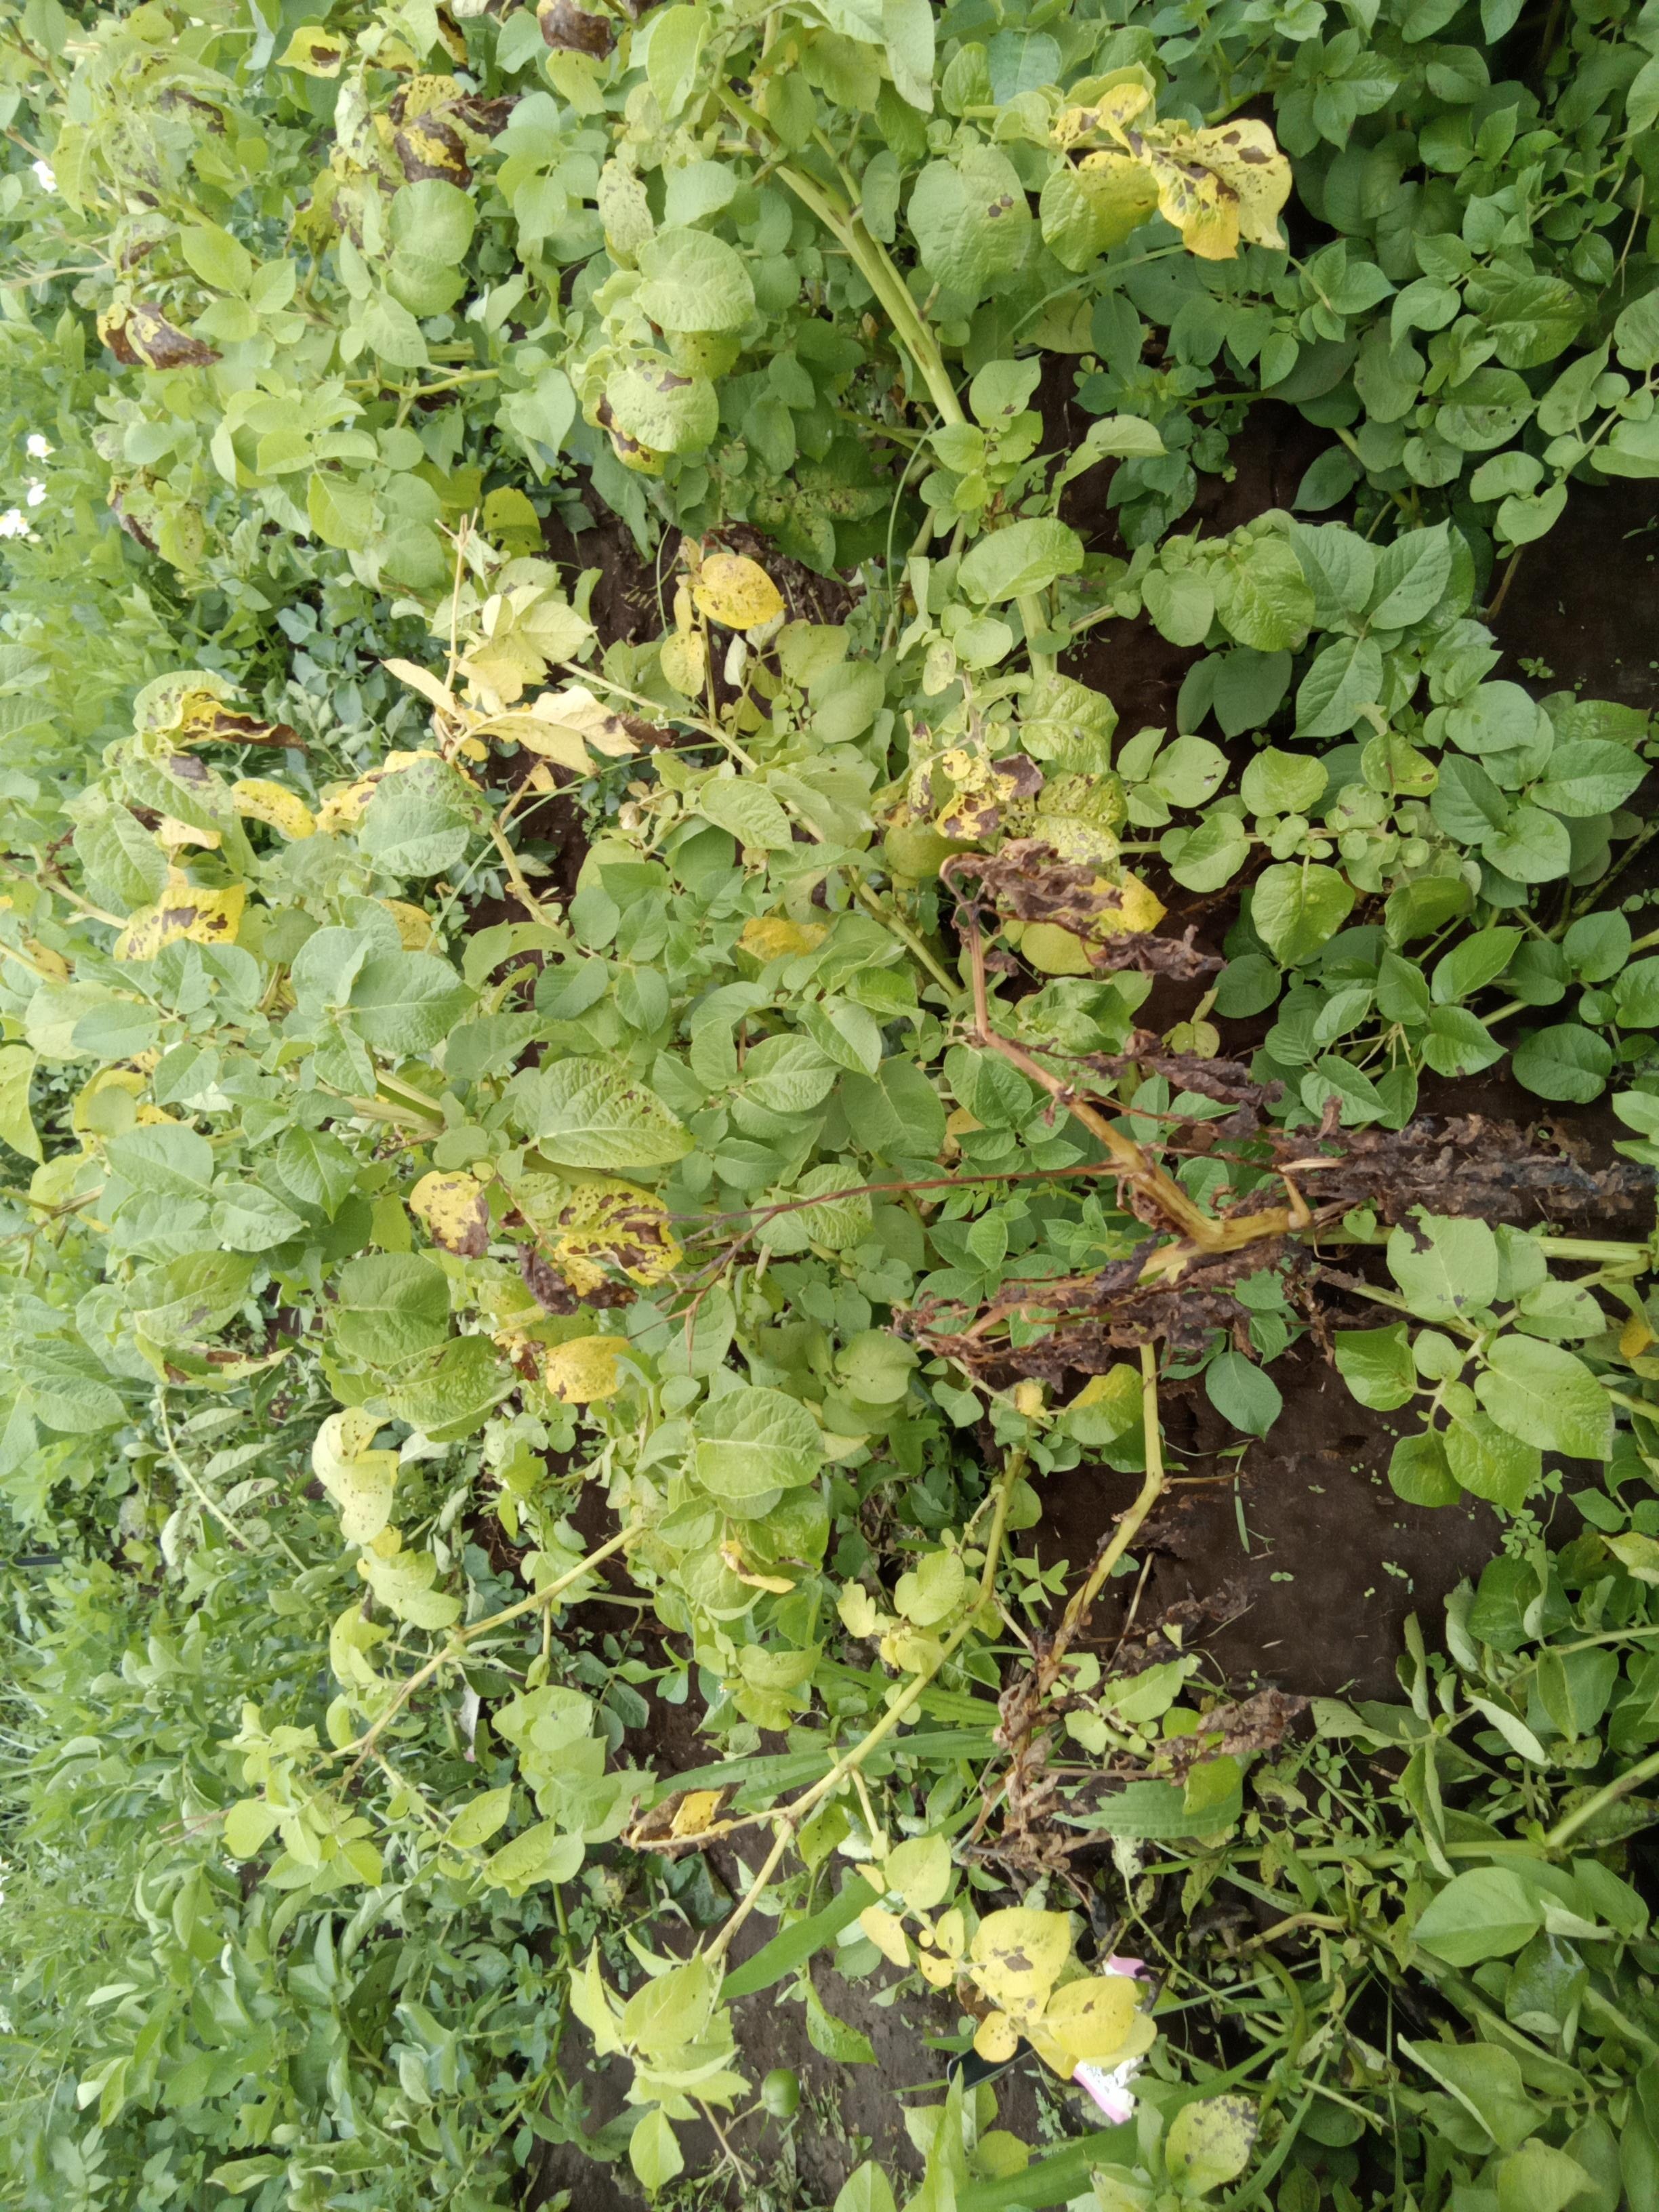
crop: potato
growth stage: vegetative
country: Kenya
